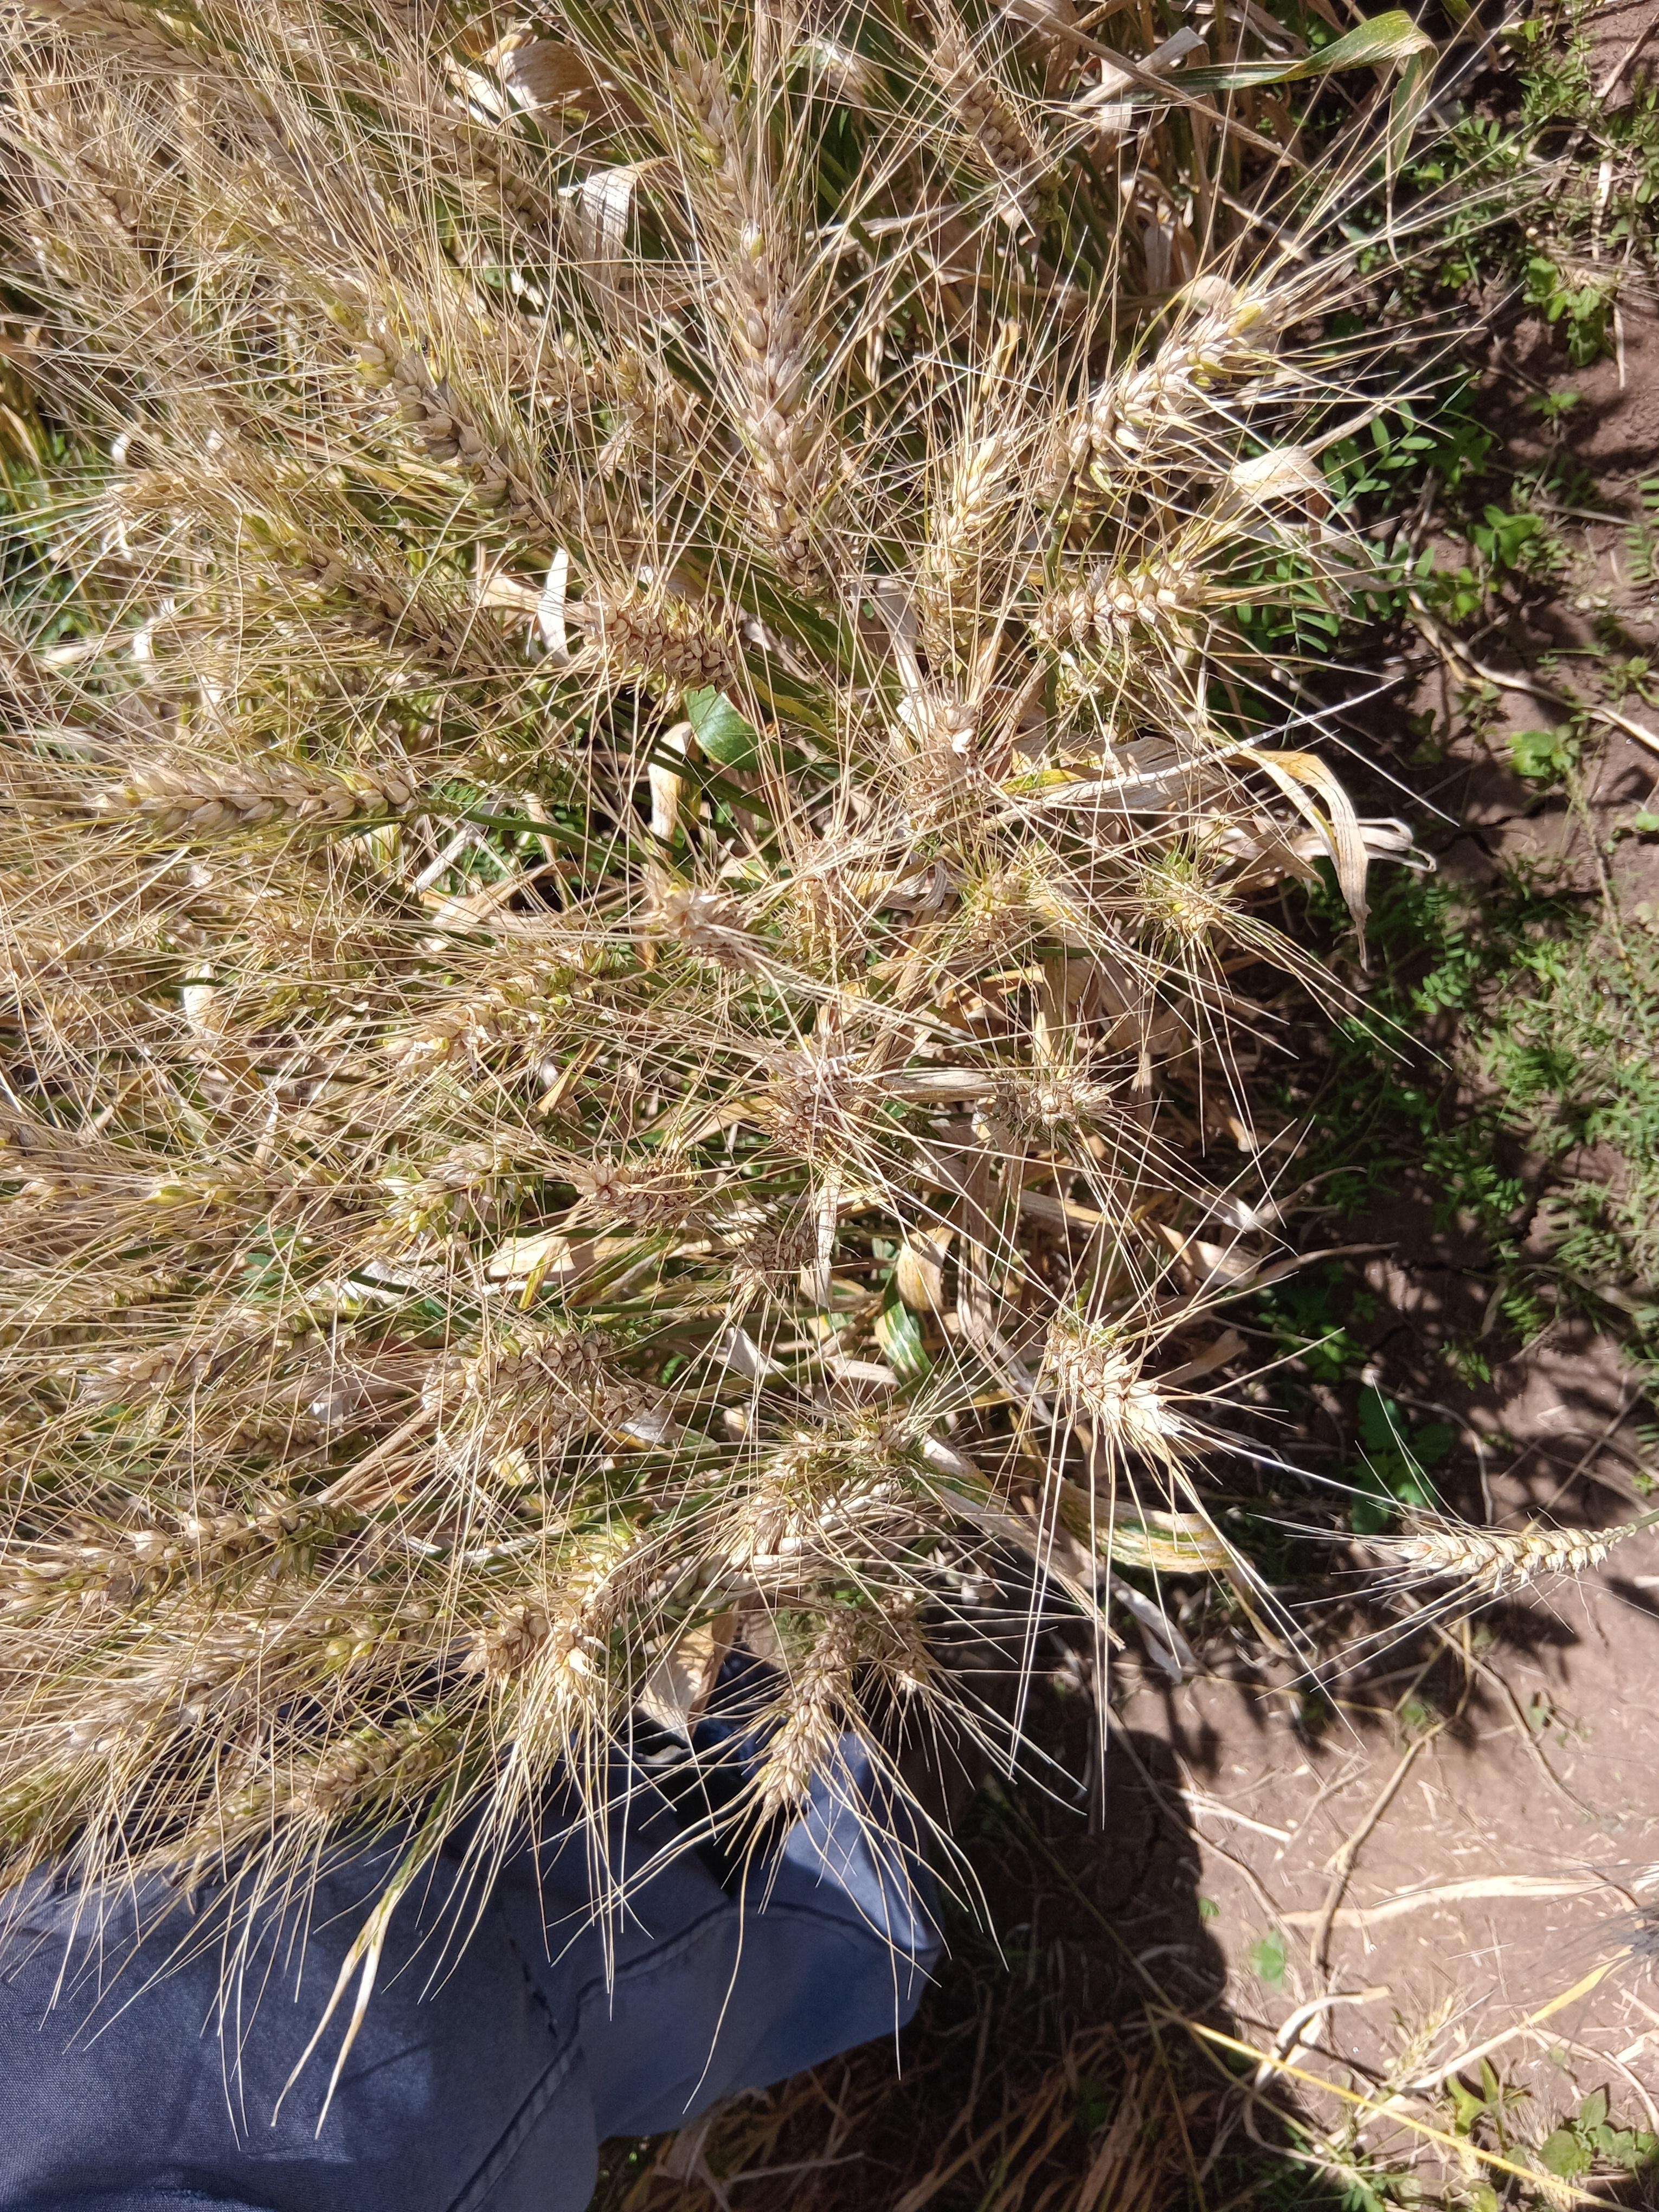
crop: wheat
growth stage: maturity
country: Kenya
